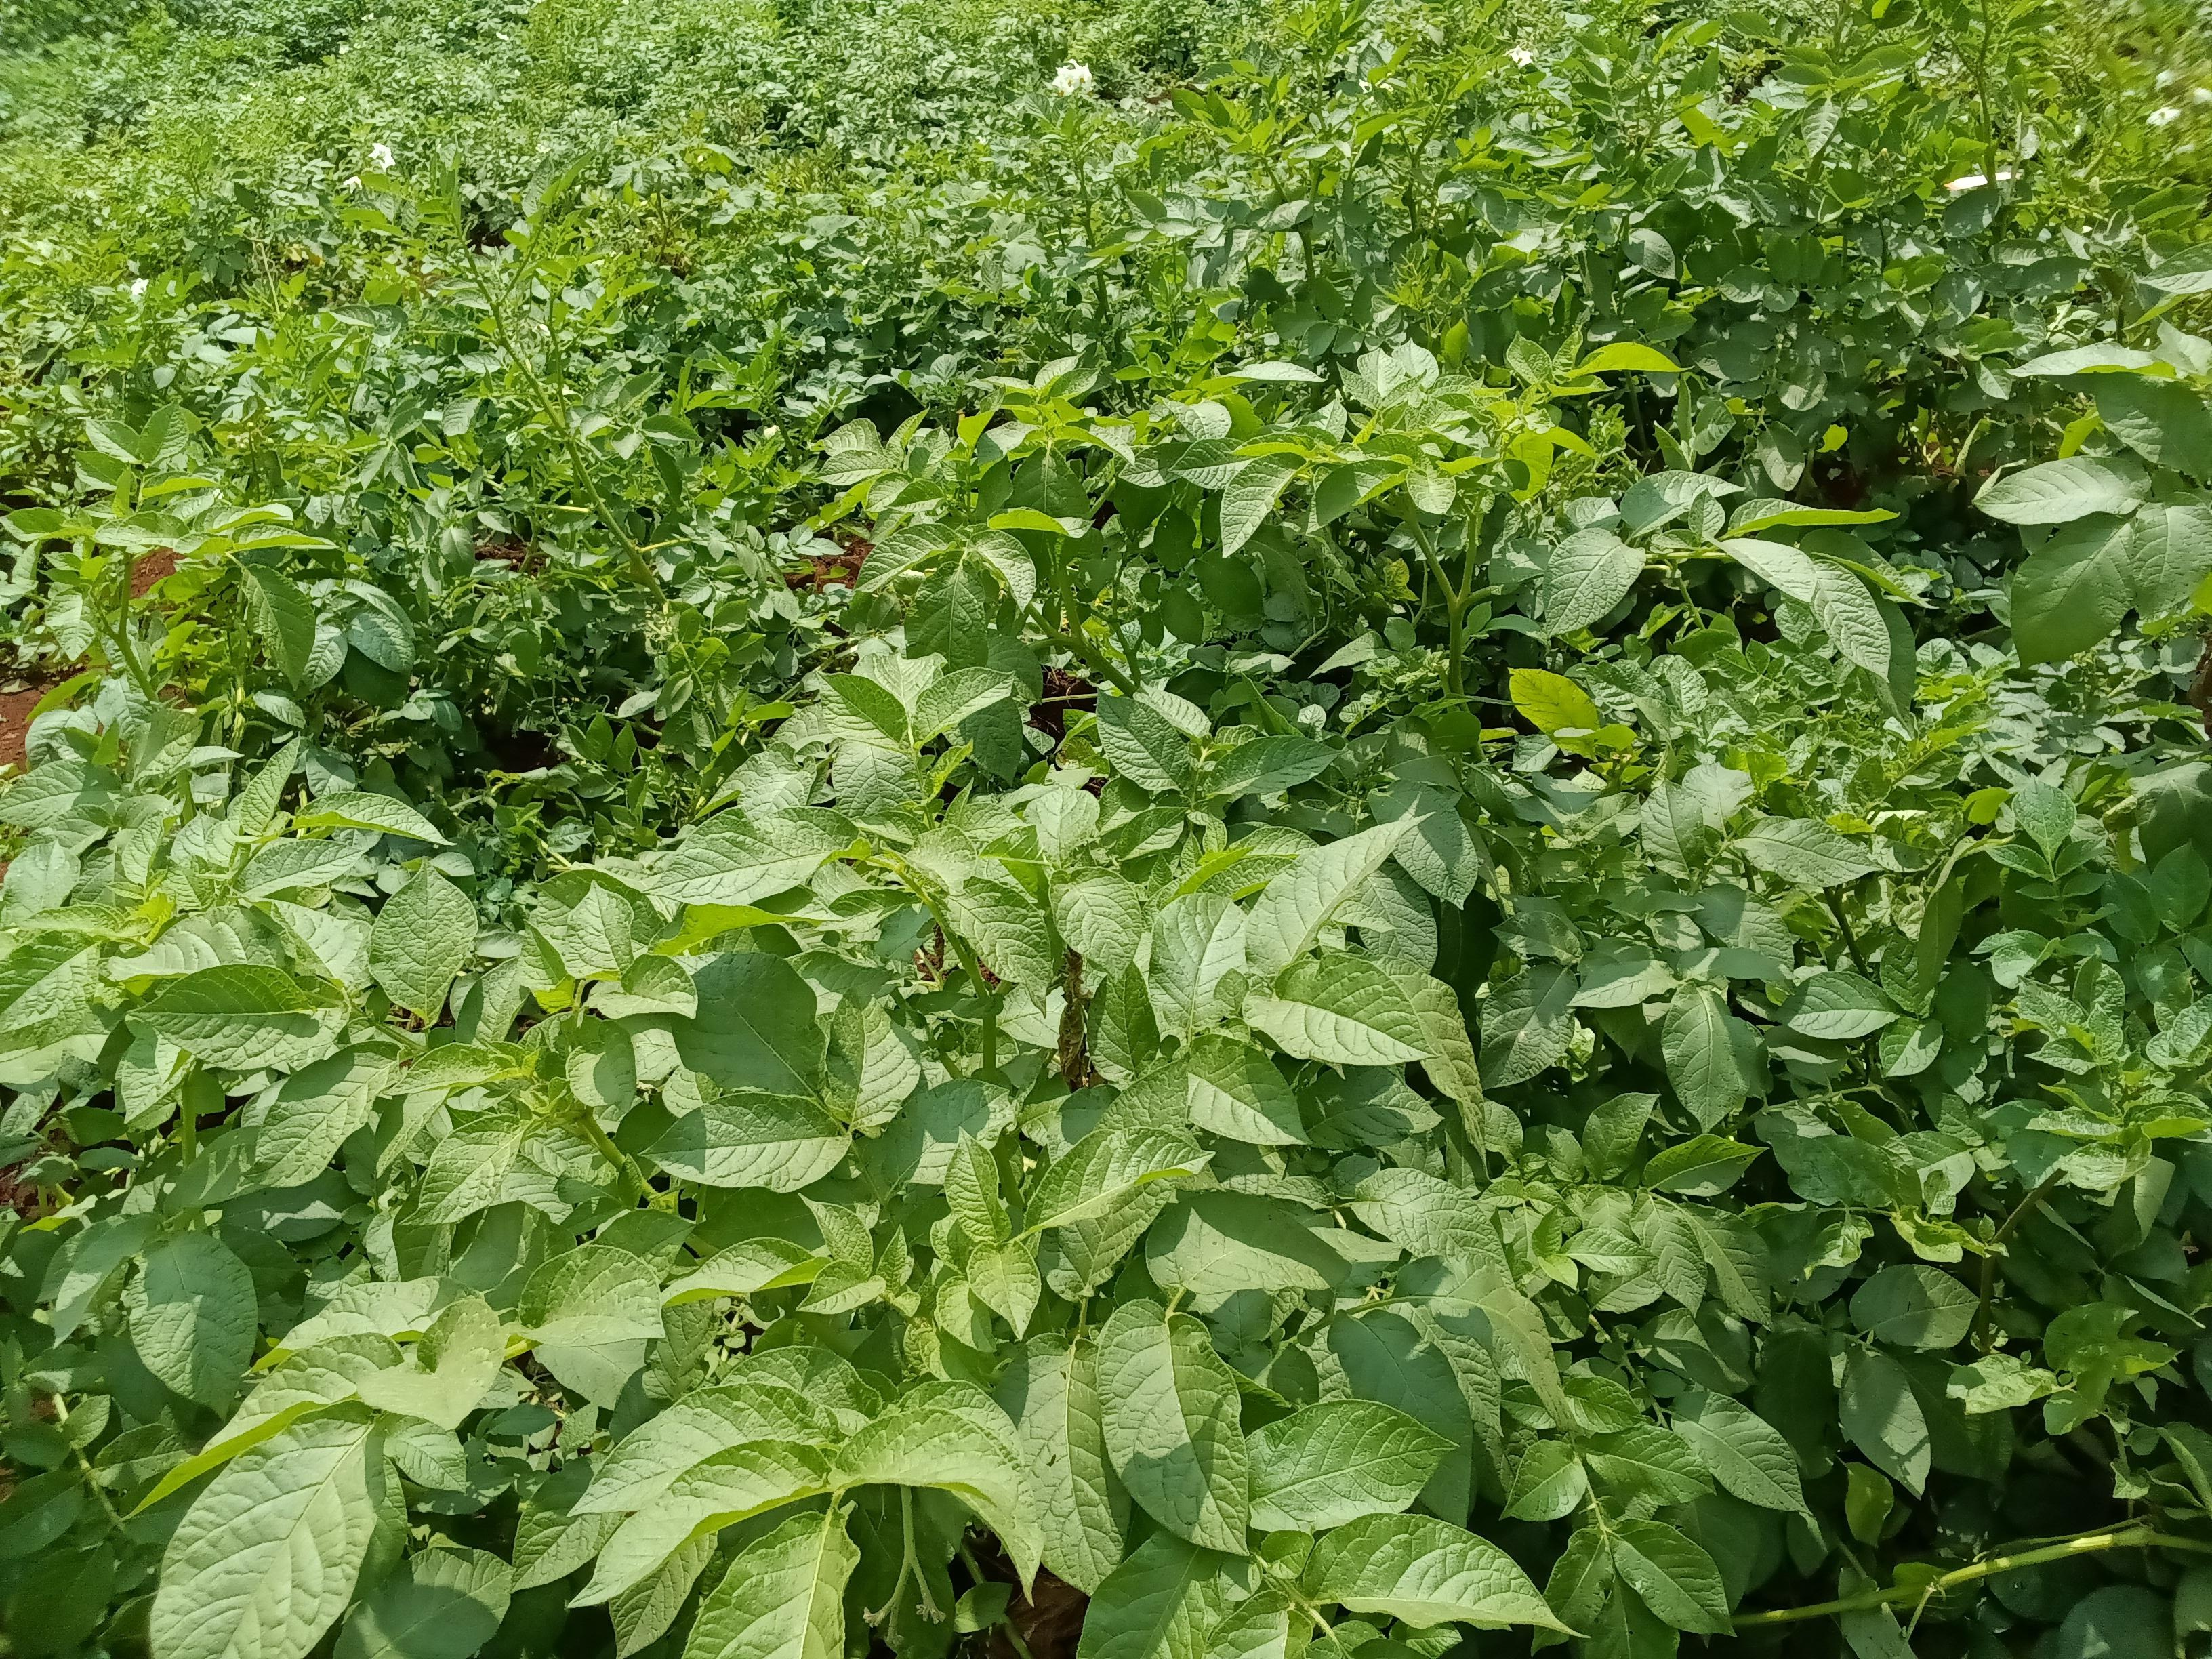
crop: potato
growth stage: maturity
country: Kenya
